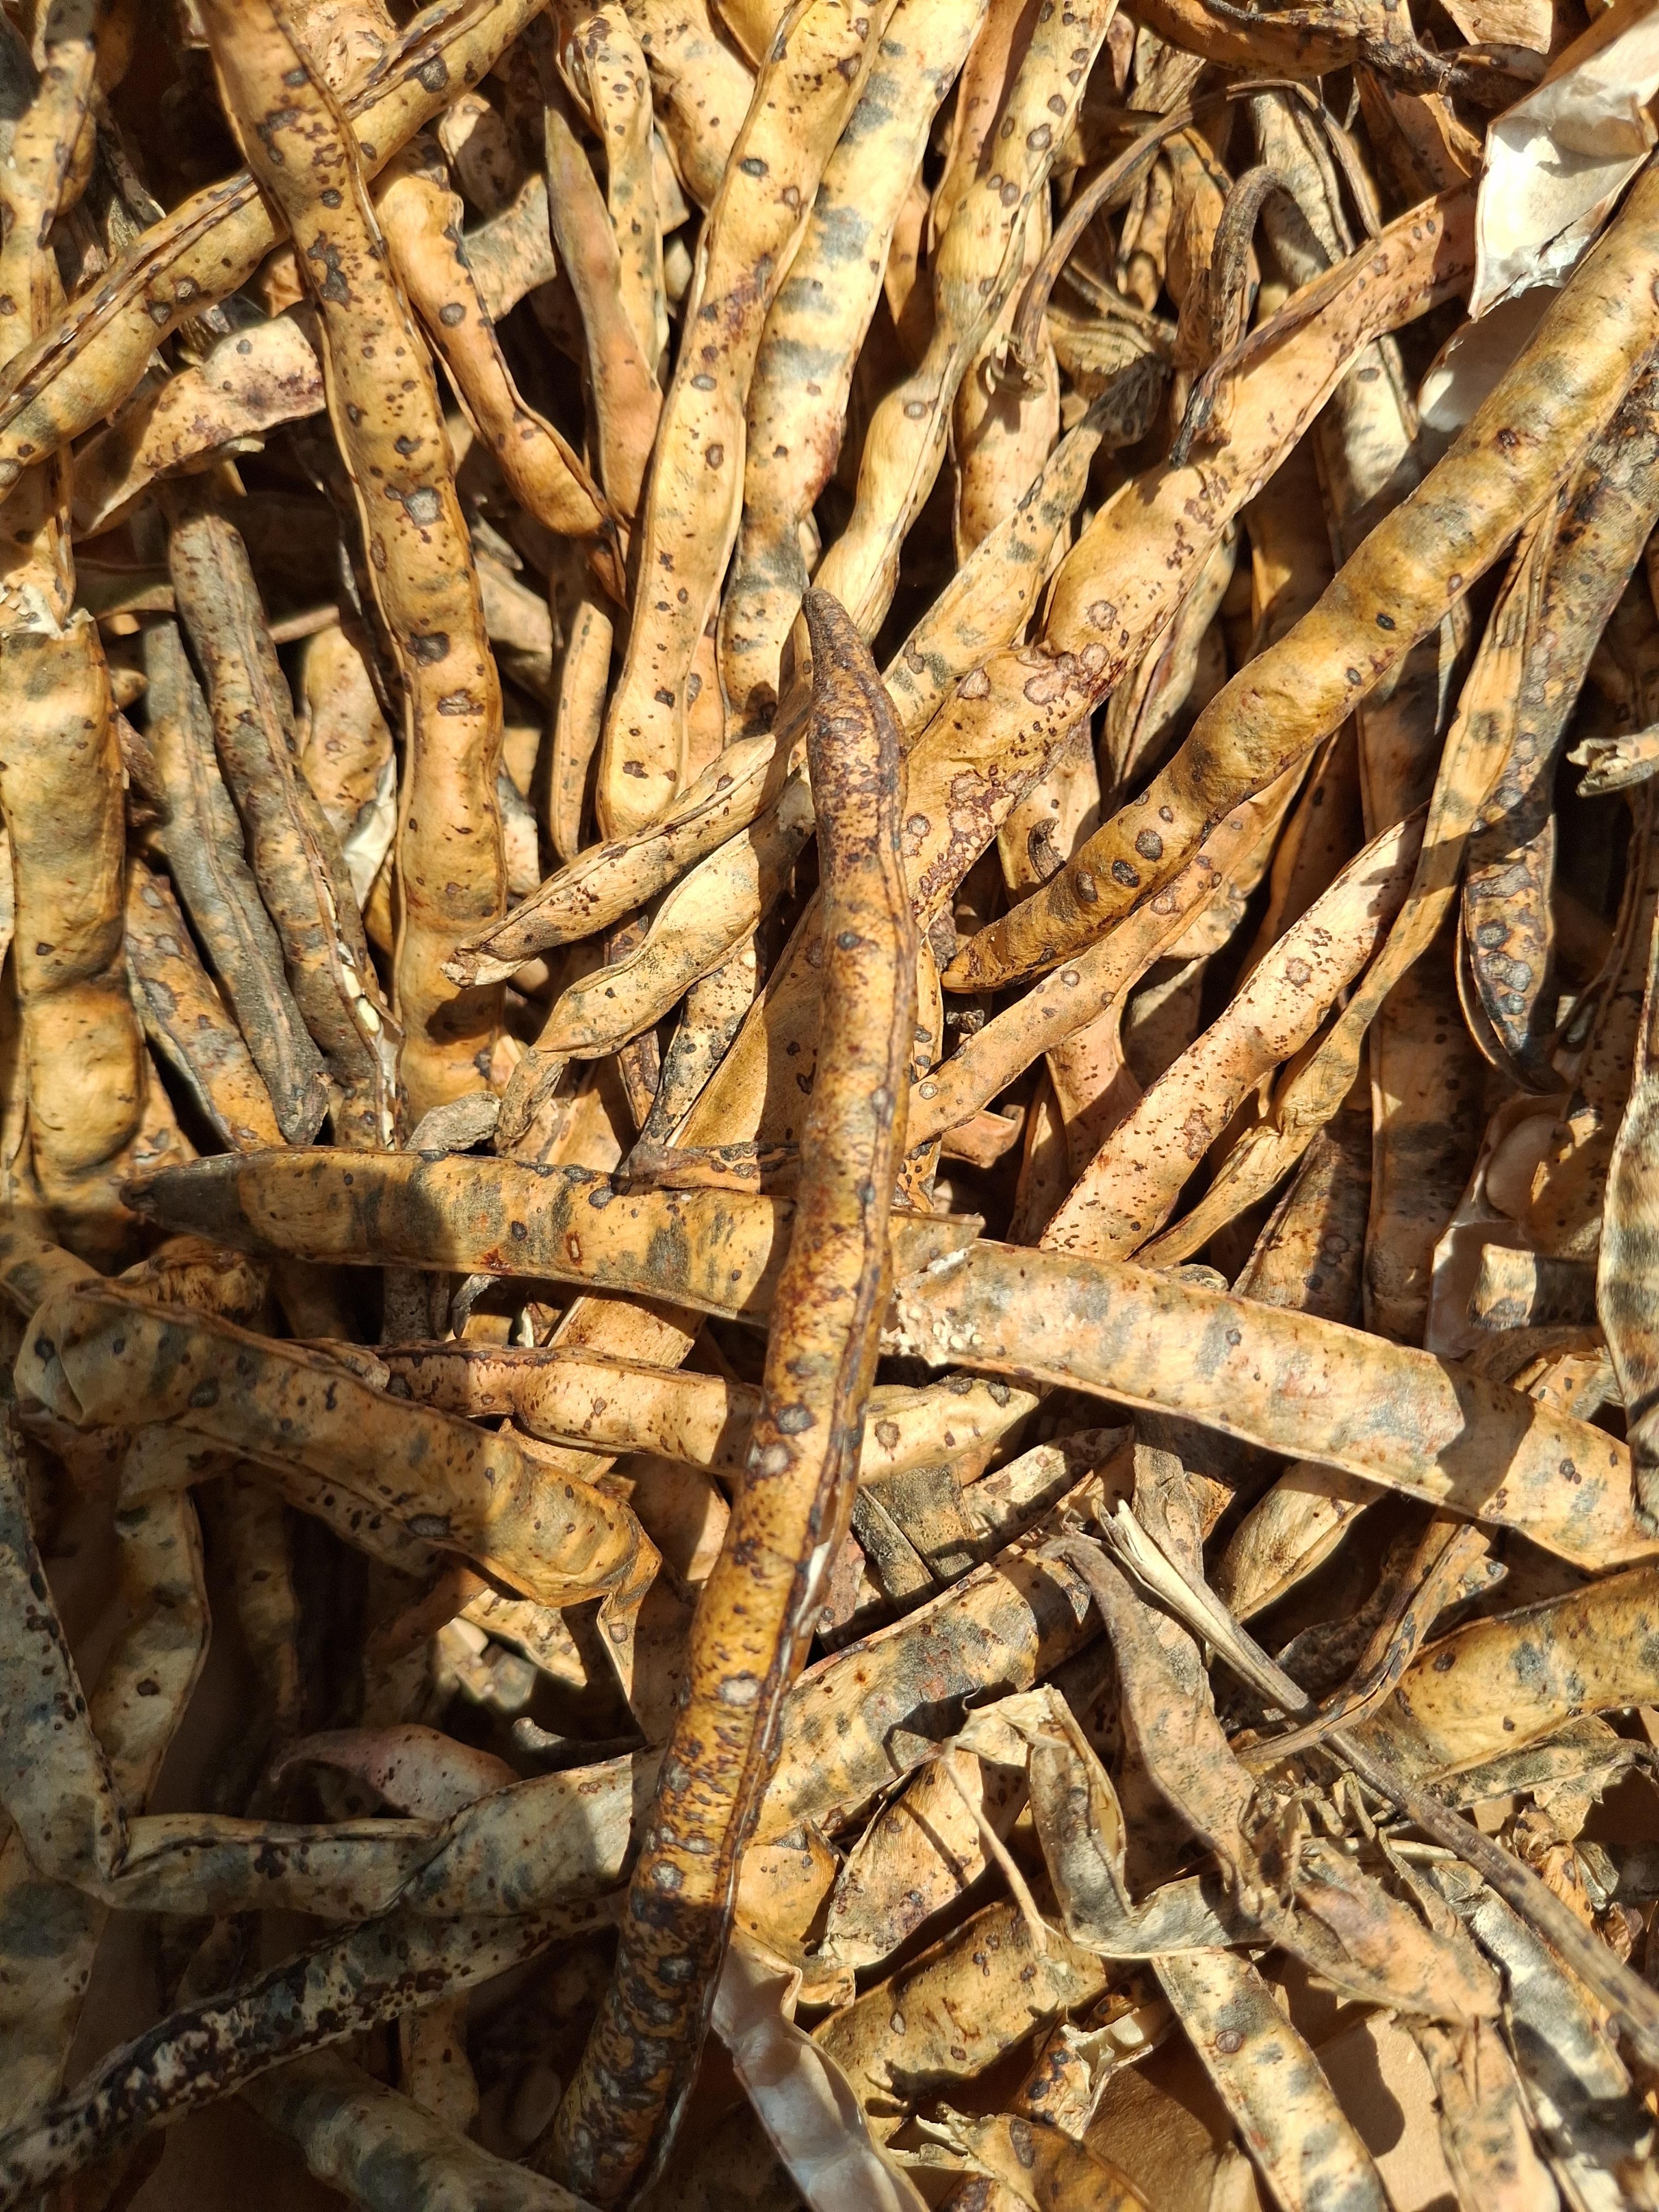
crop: cowpea
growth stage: harvest
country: Nigeria
